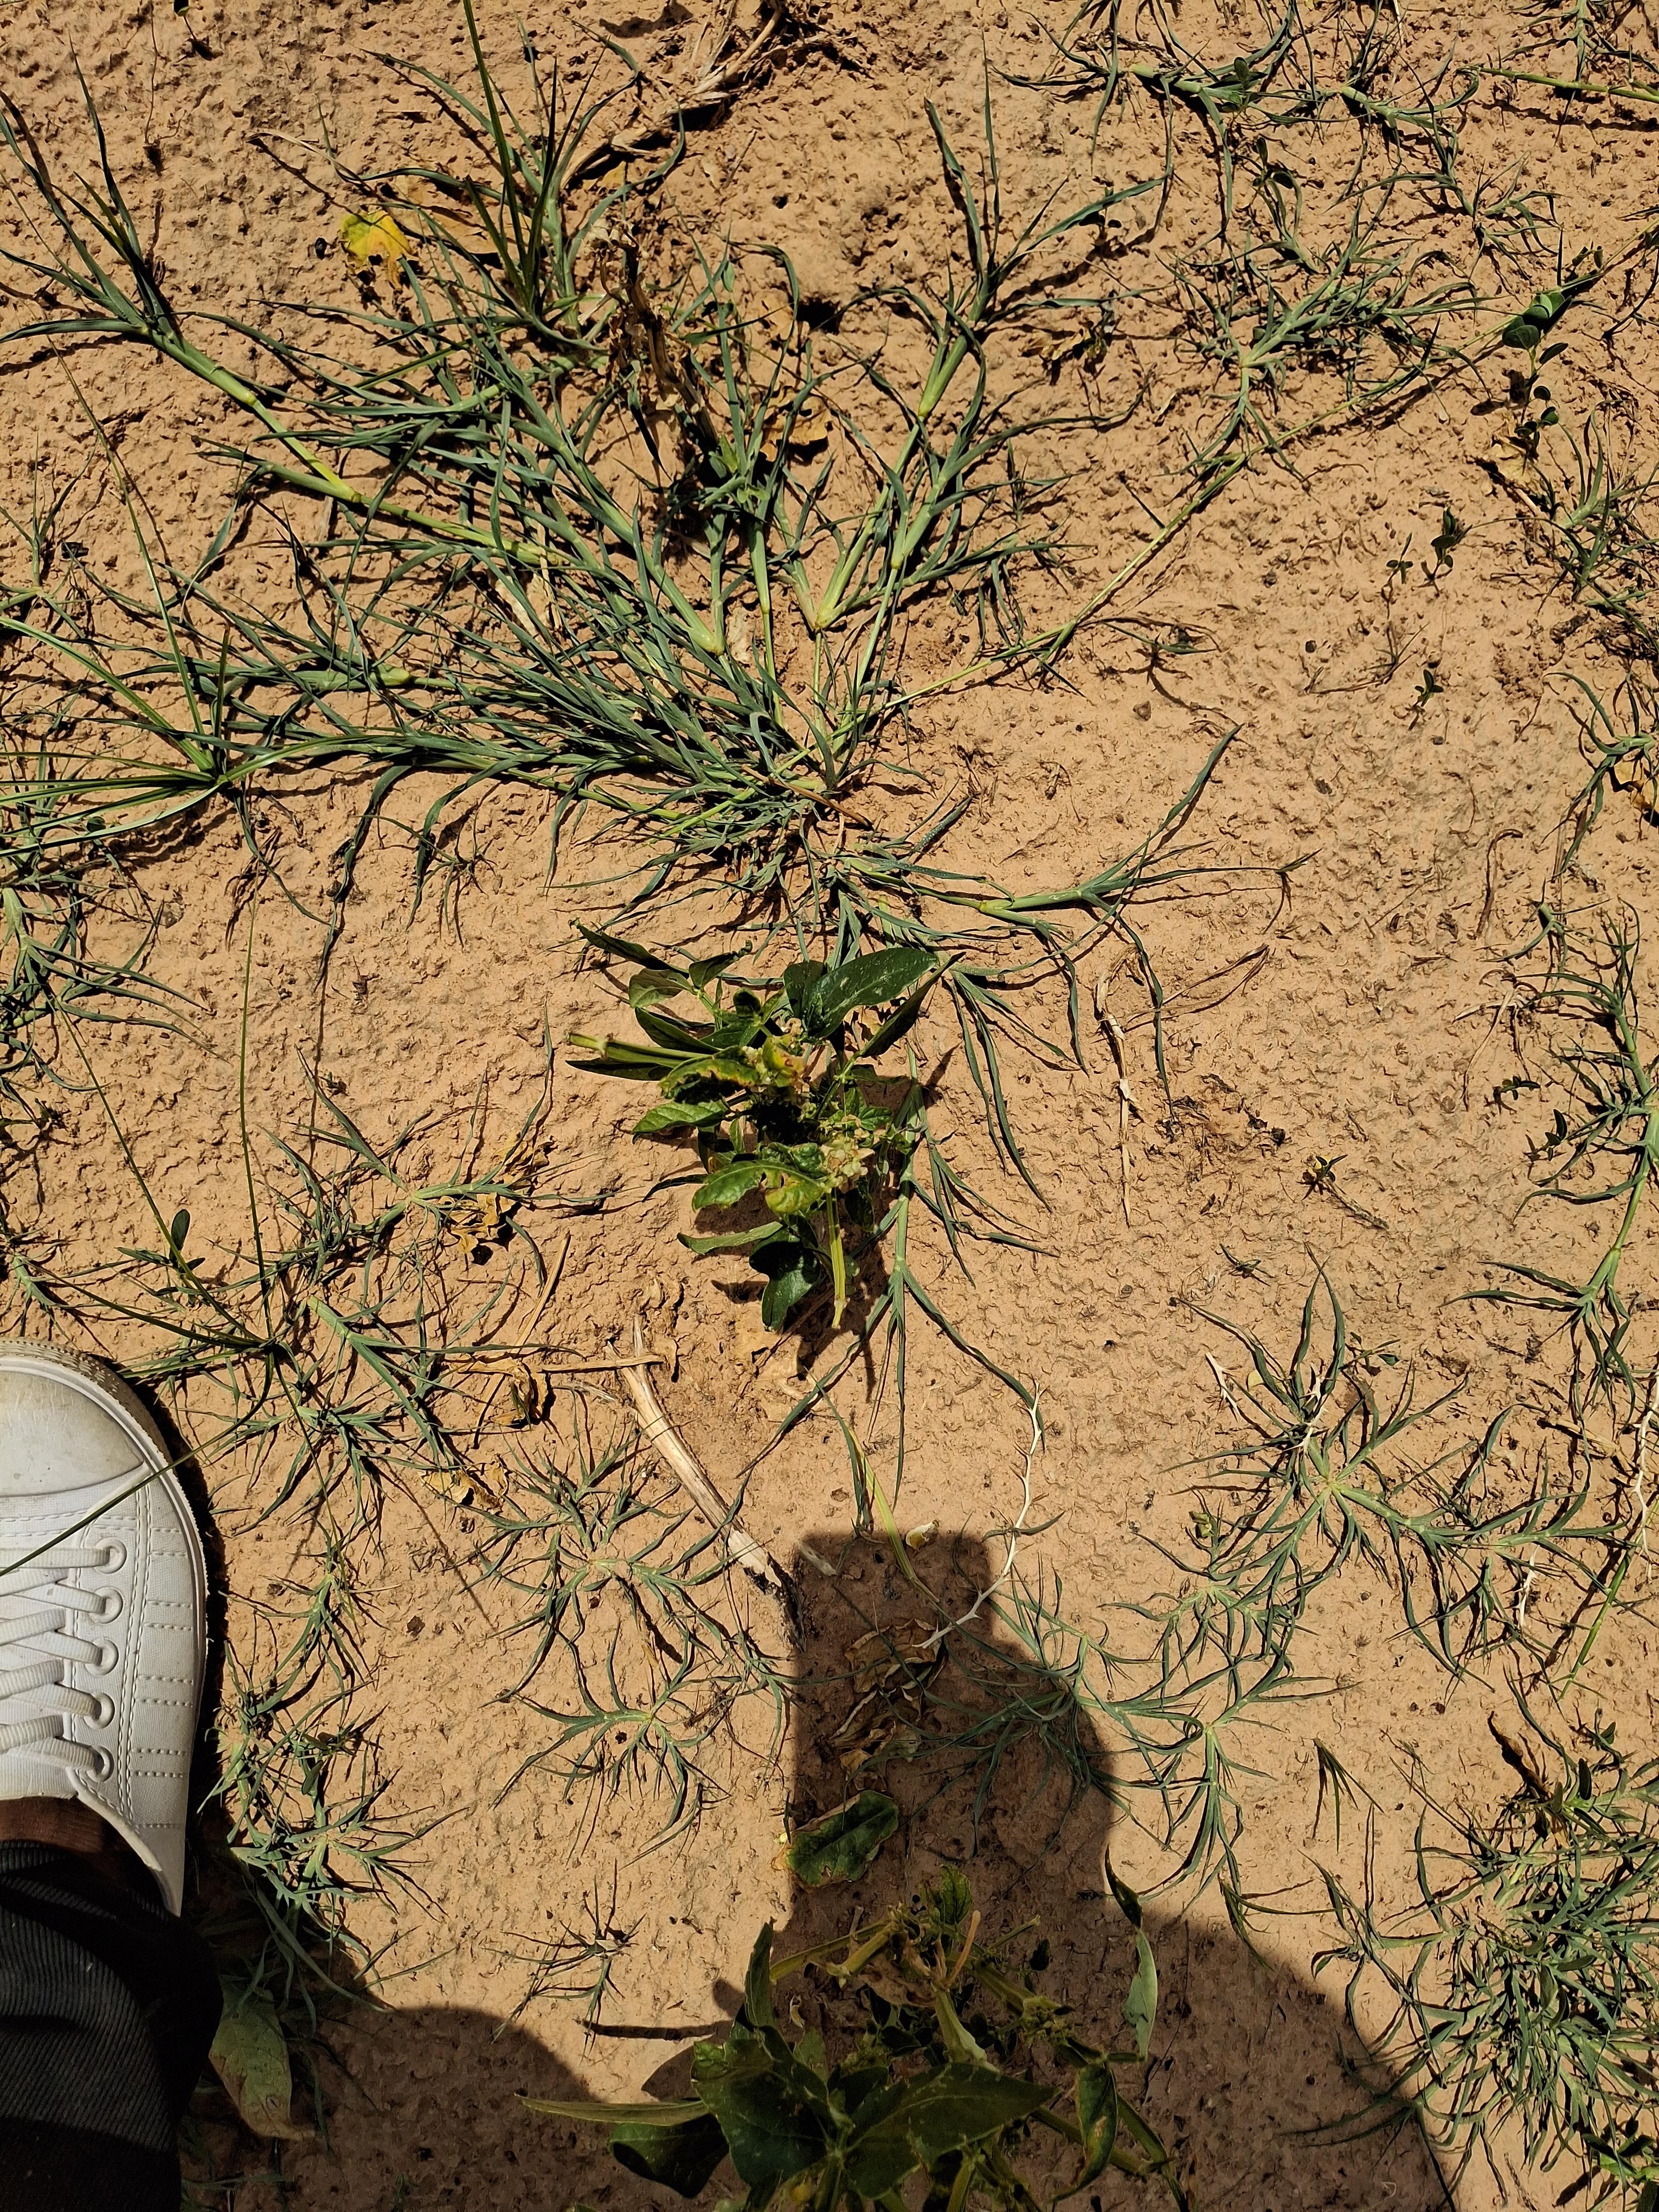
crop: cowpea
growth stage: harvest maturity
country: Nigeria
